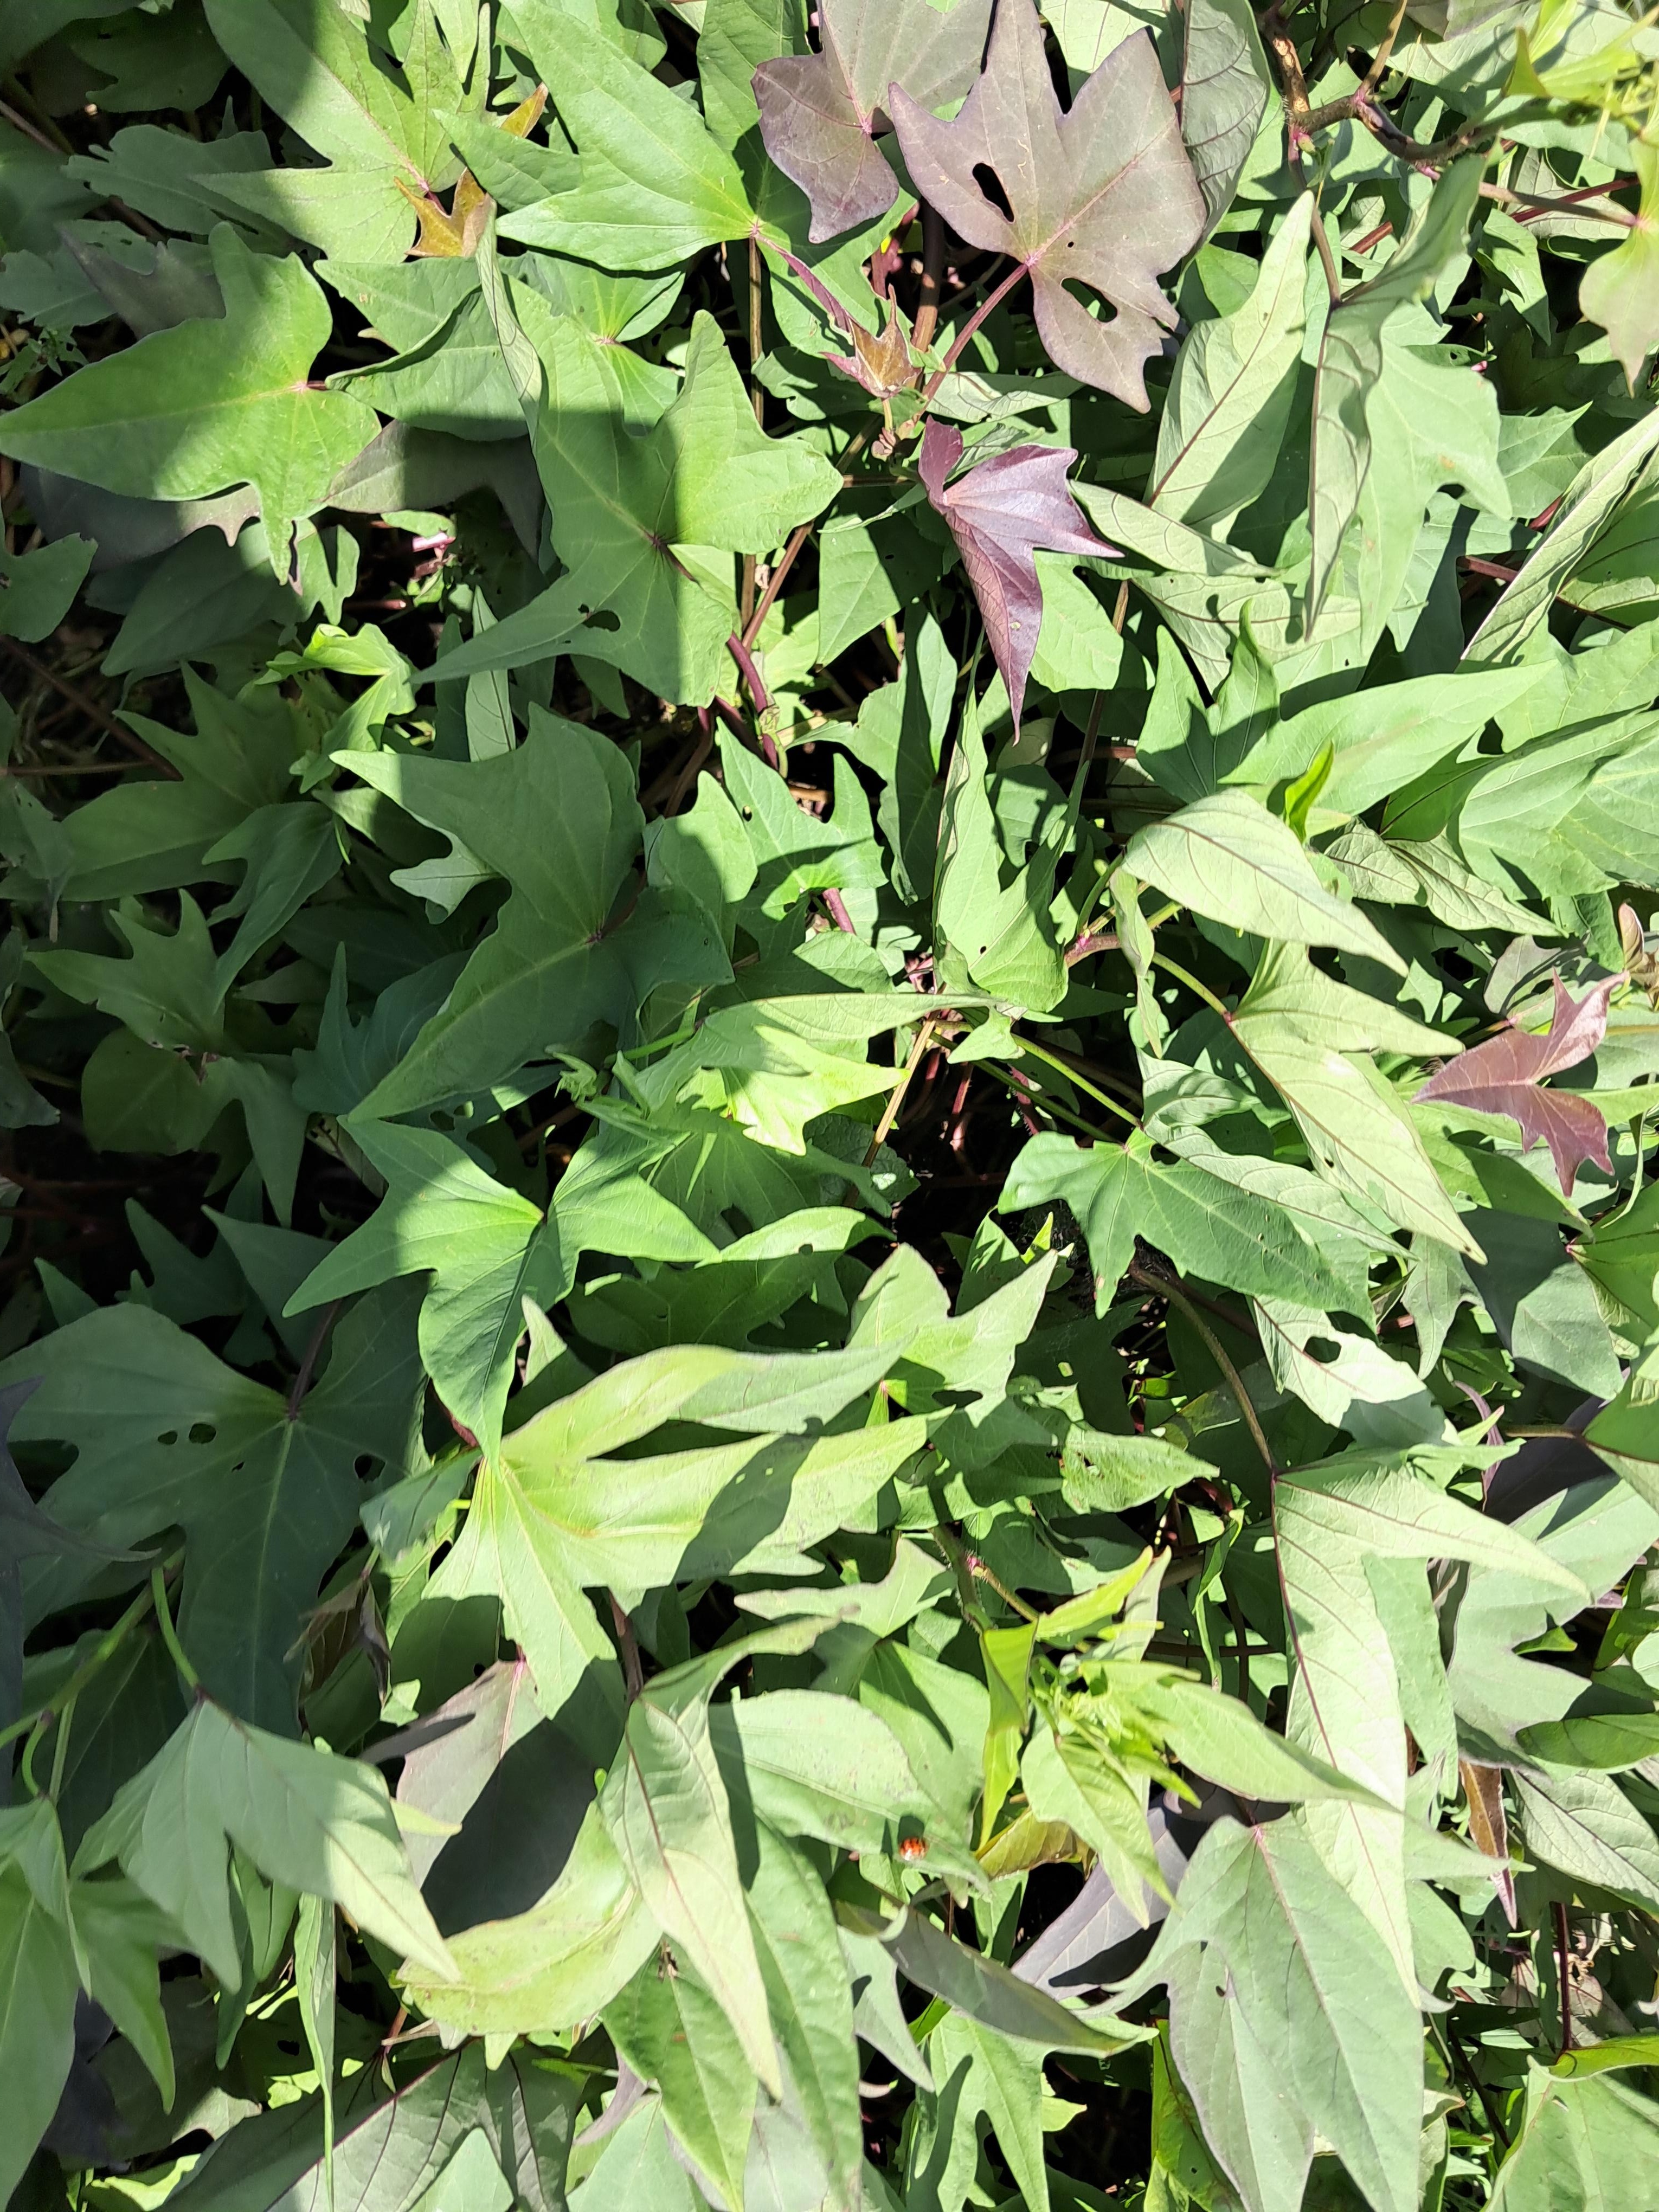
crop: sweet potato
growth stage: vegetative
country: Tanzania
